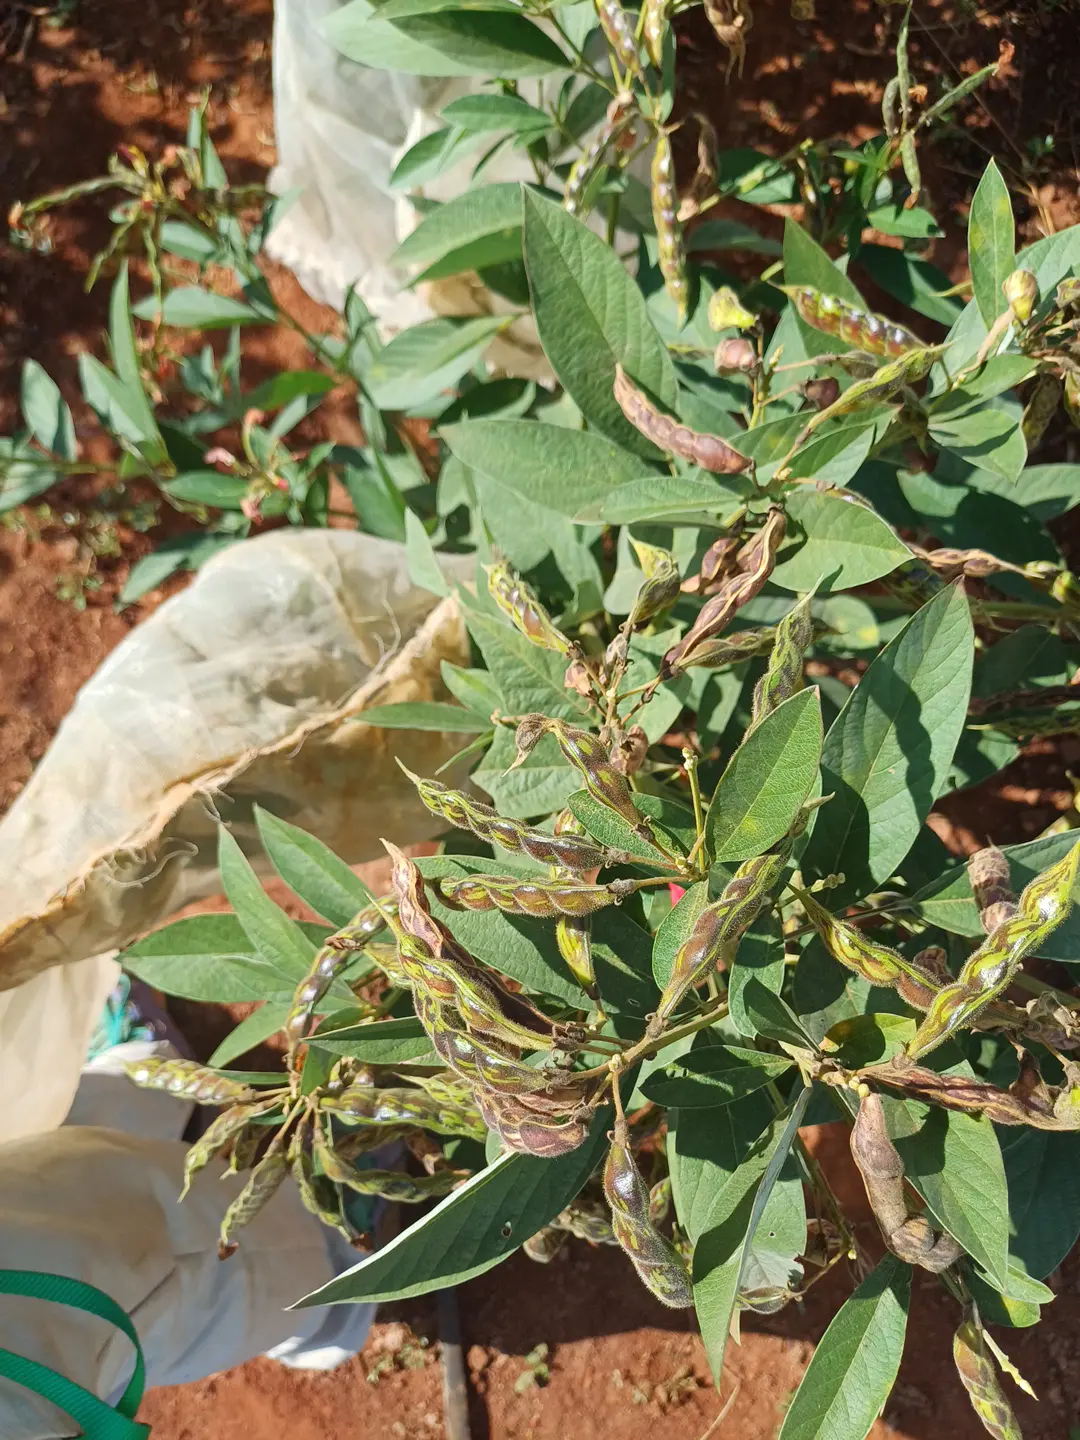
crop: pigeonpea
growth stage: development pod
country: Kenya
